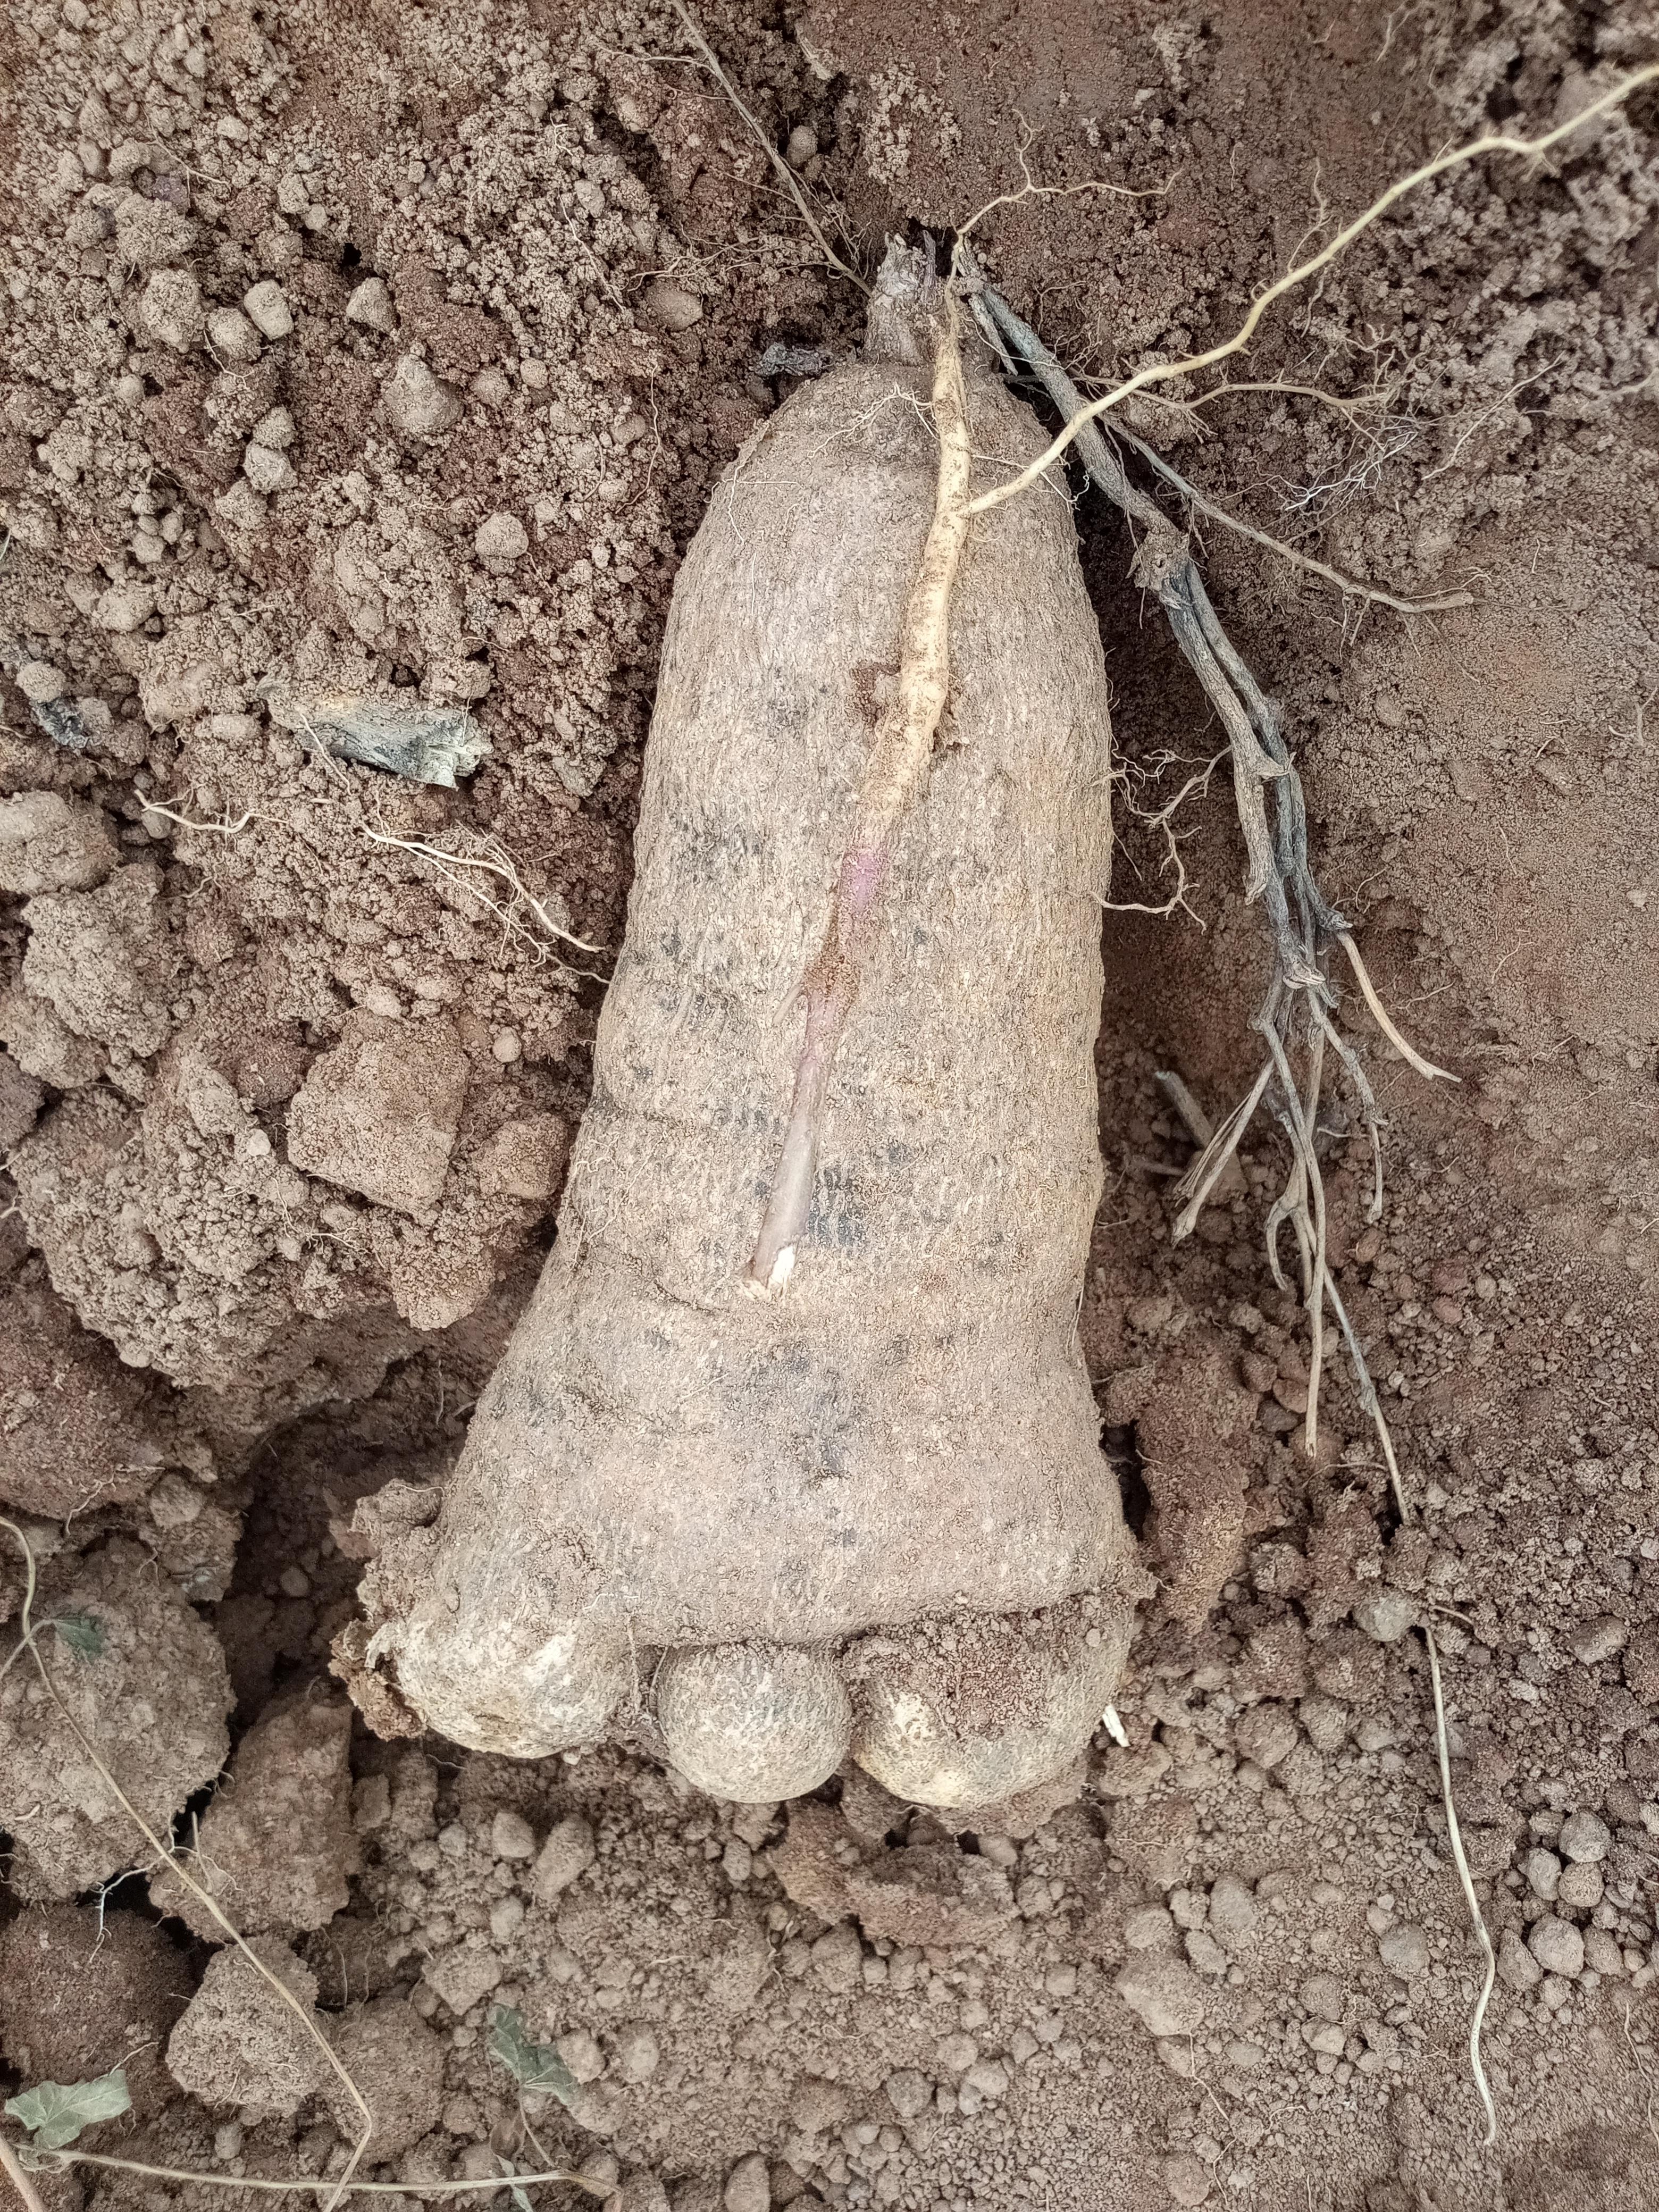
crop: yam
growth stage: harvest
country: Nigeria
